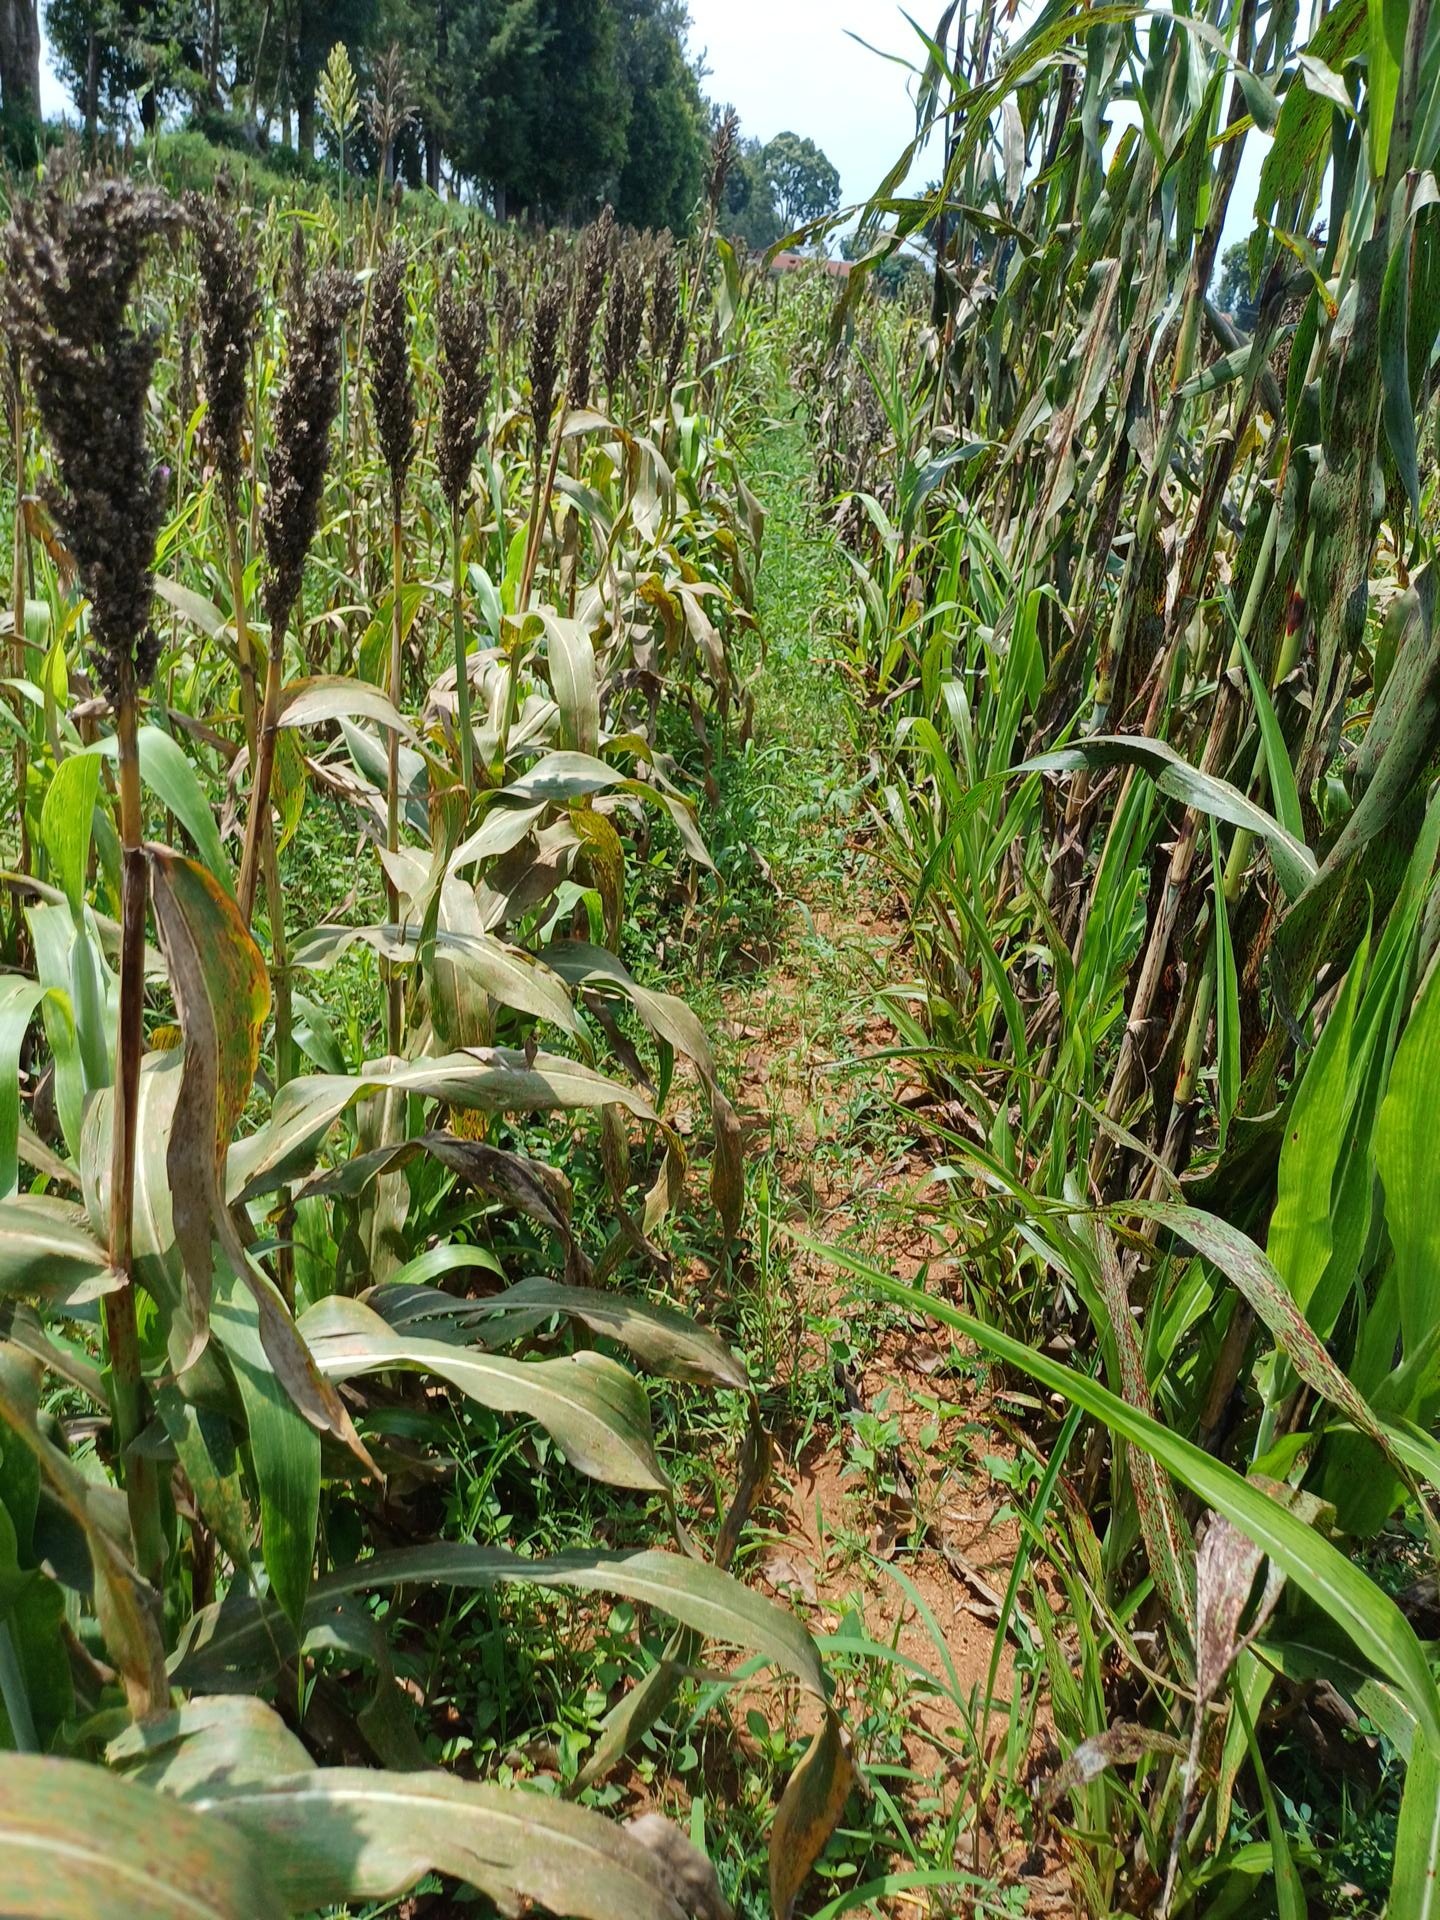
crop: sorghum
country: Kenya
